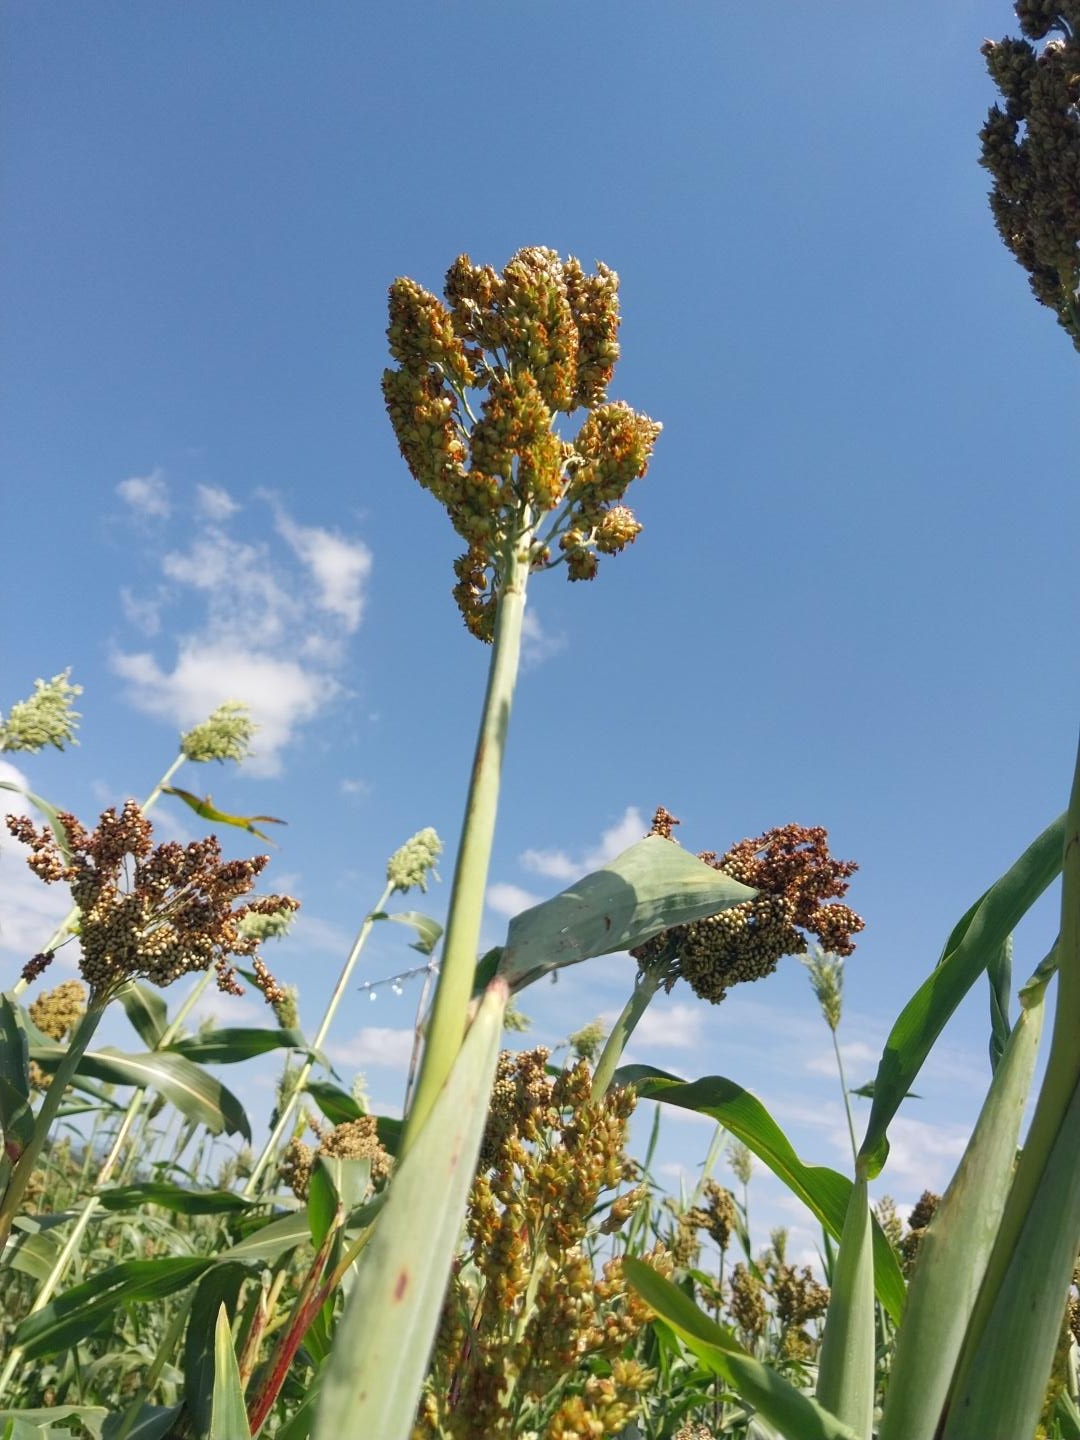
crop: sorghum
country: Tanzania
